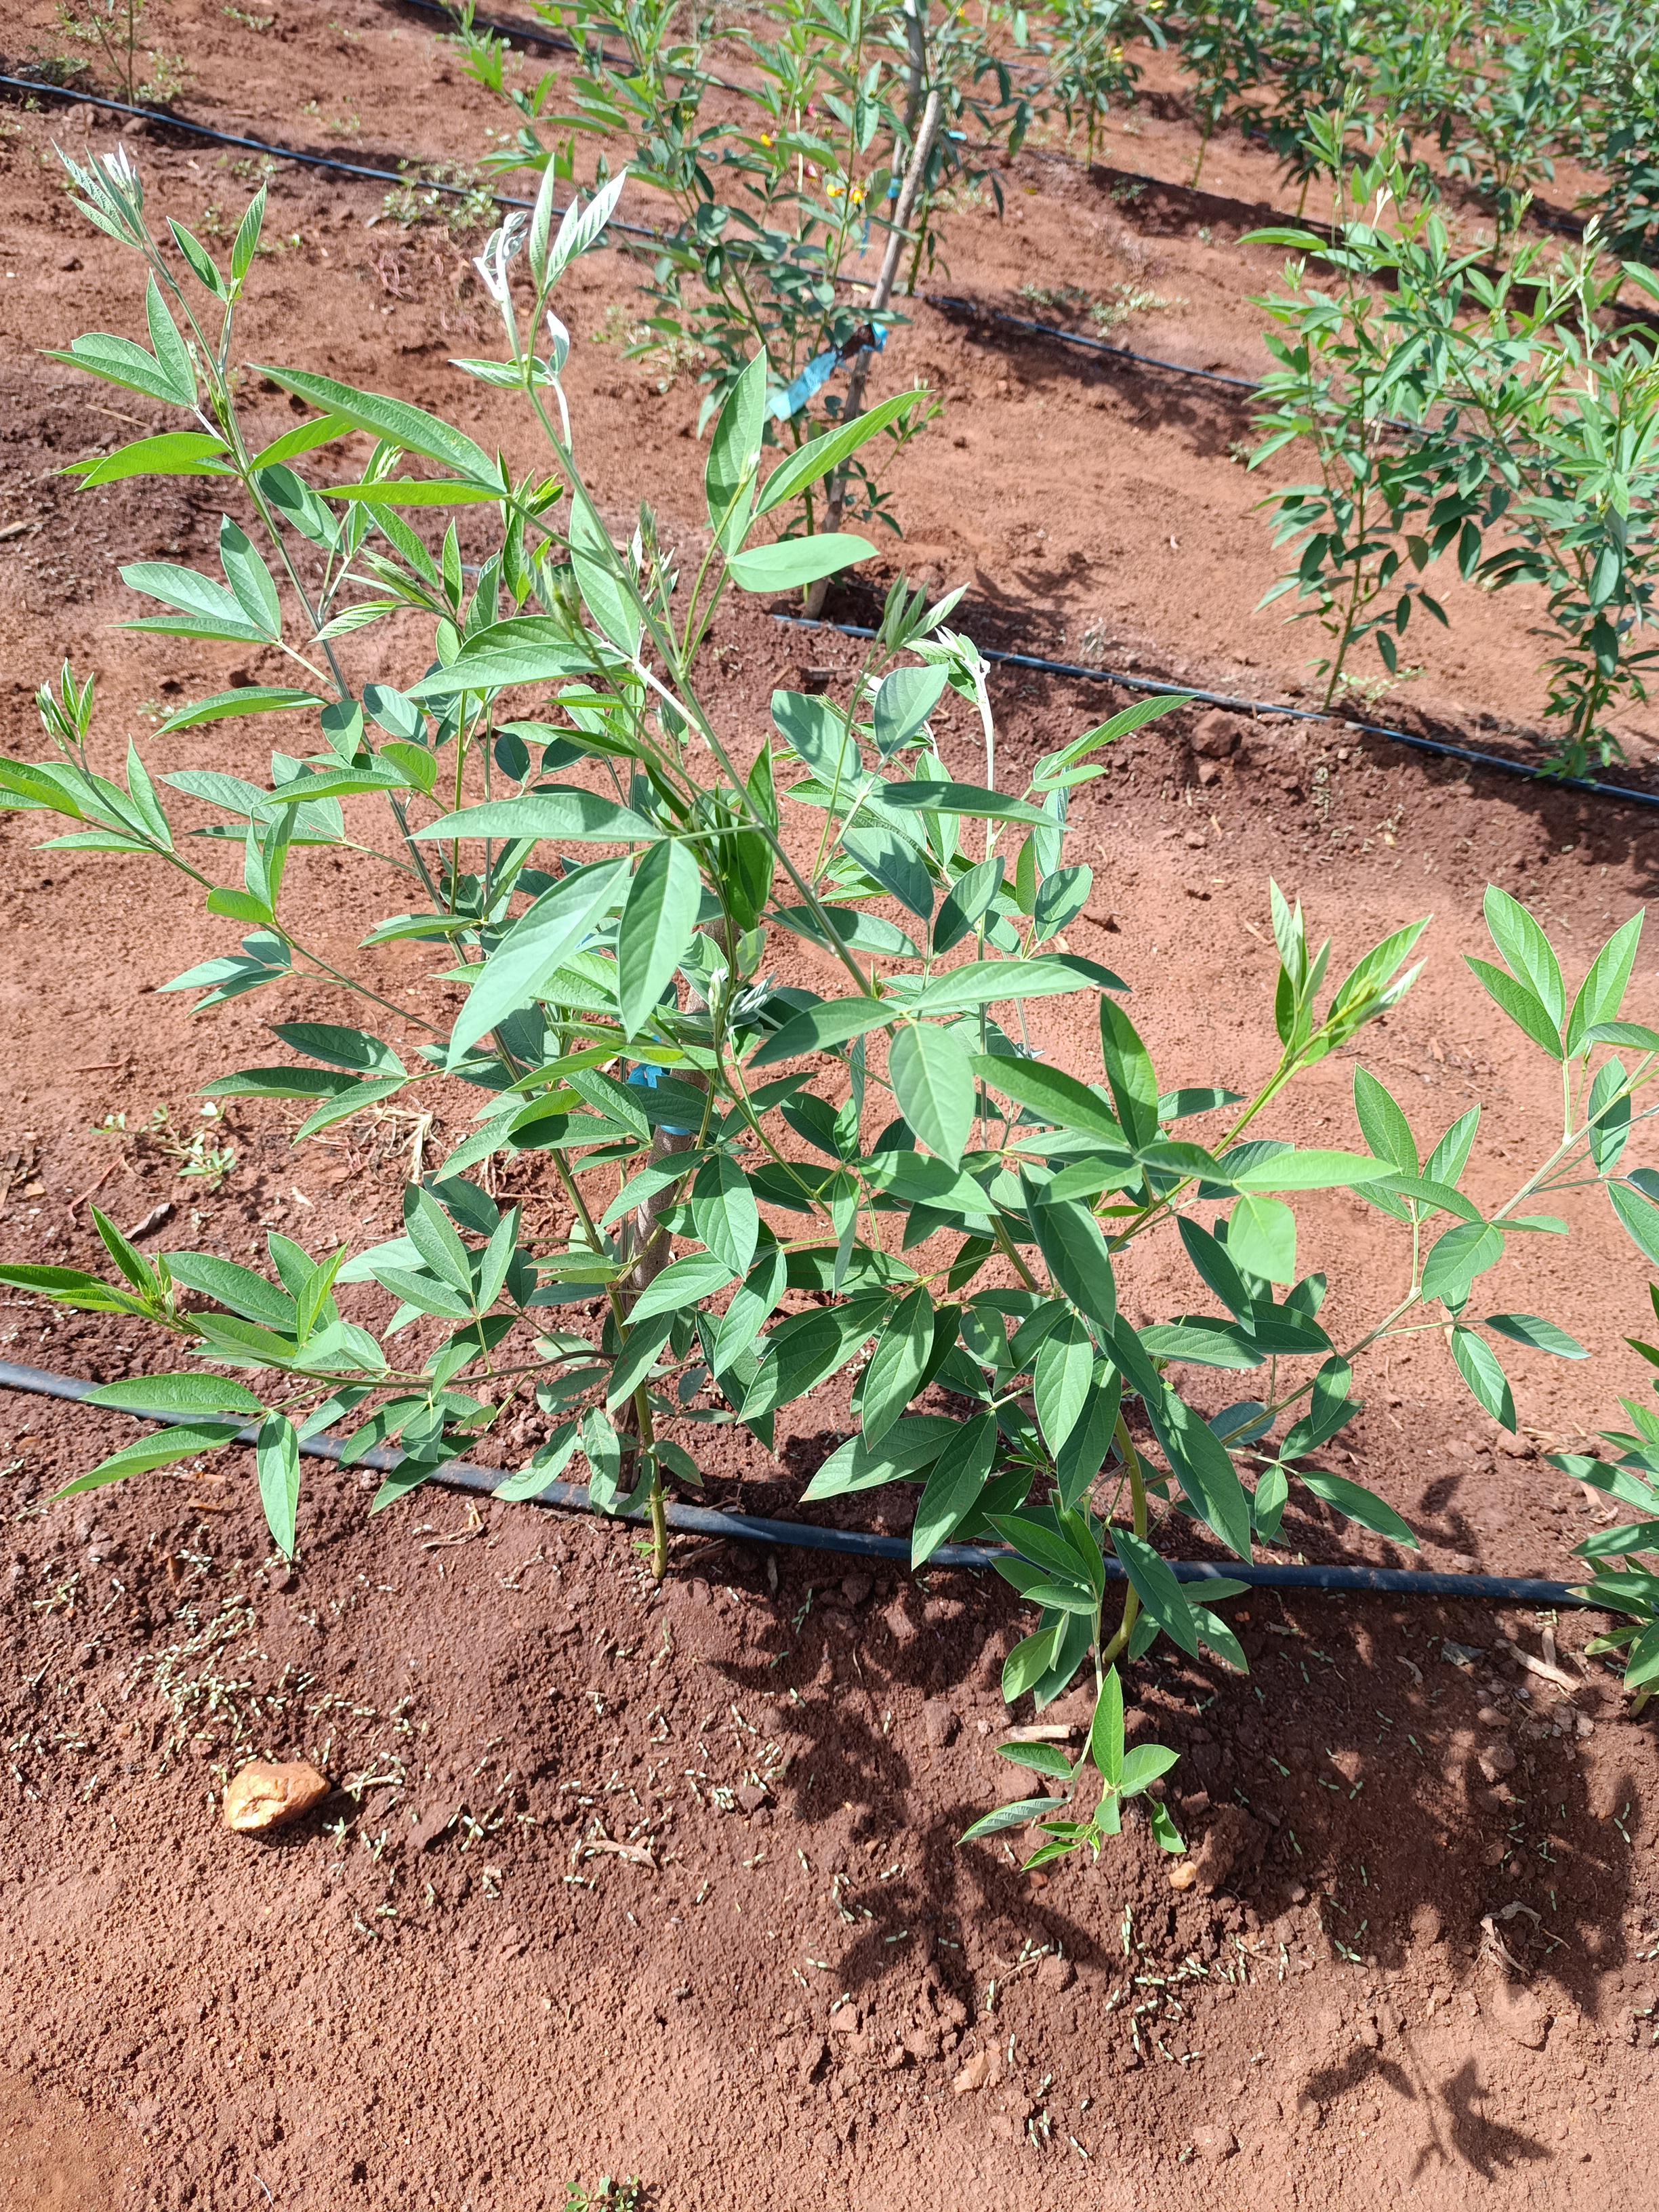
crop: pigeonpea
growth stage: vegetative
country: Kenya
